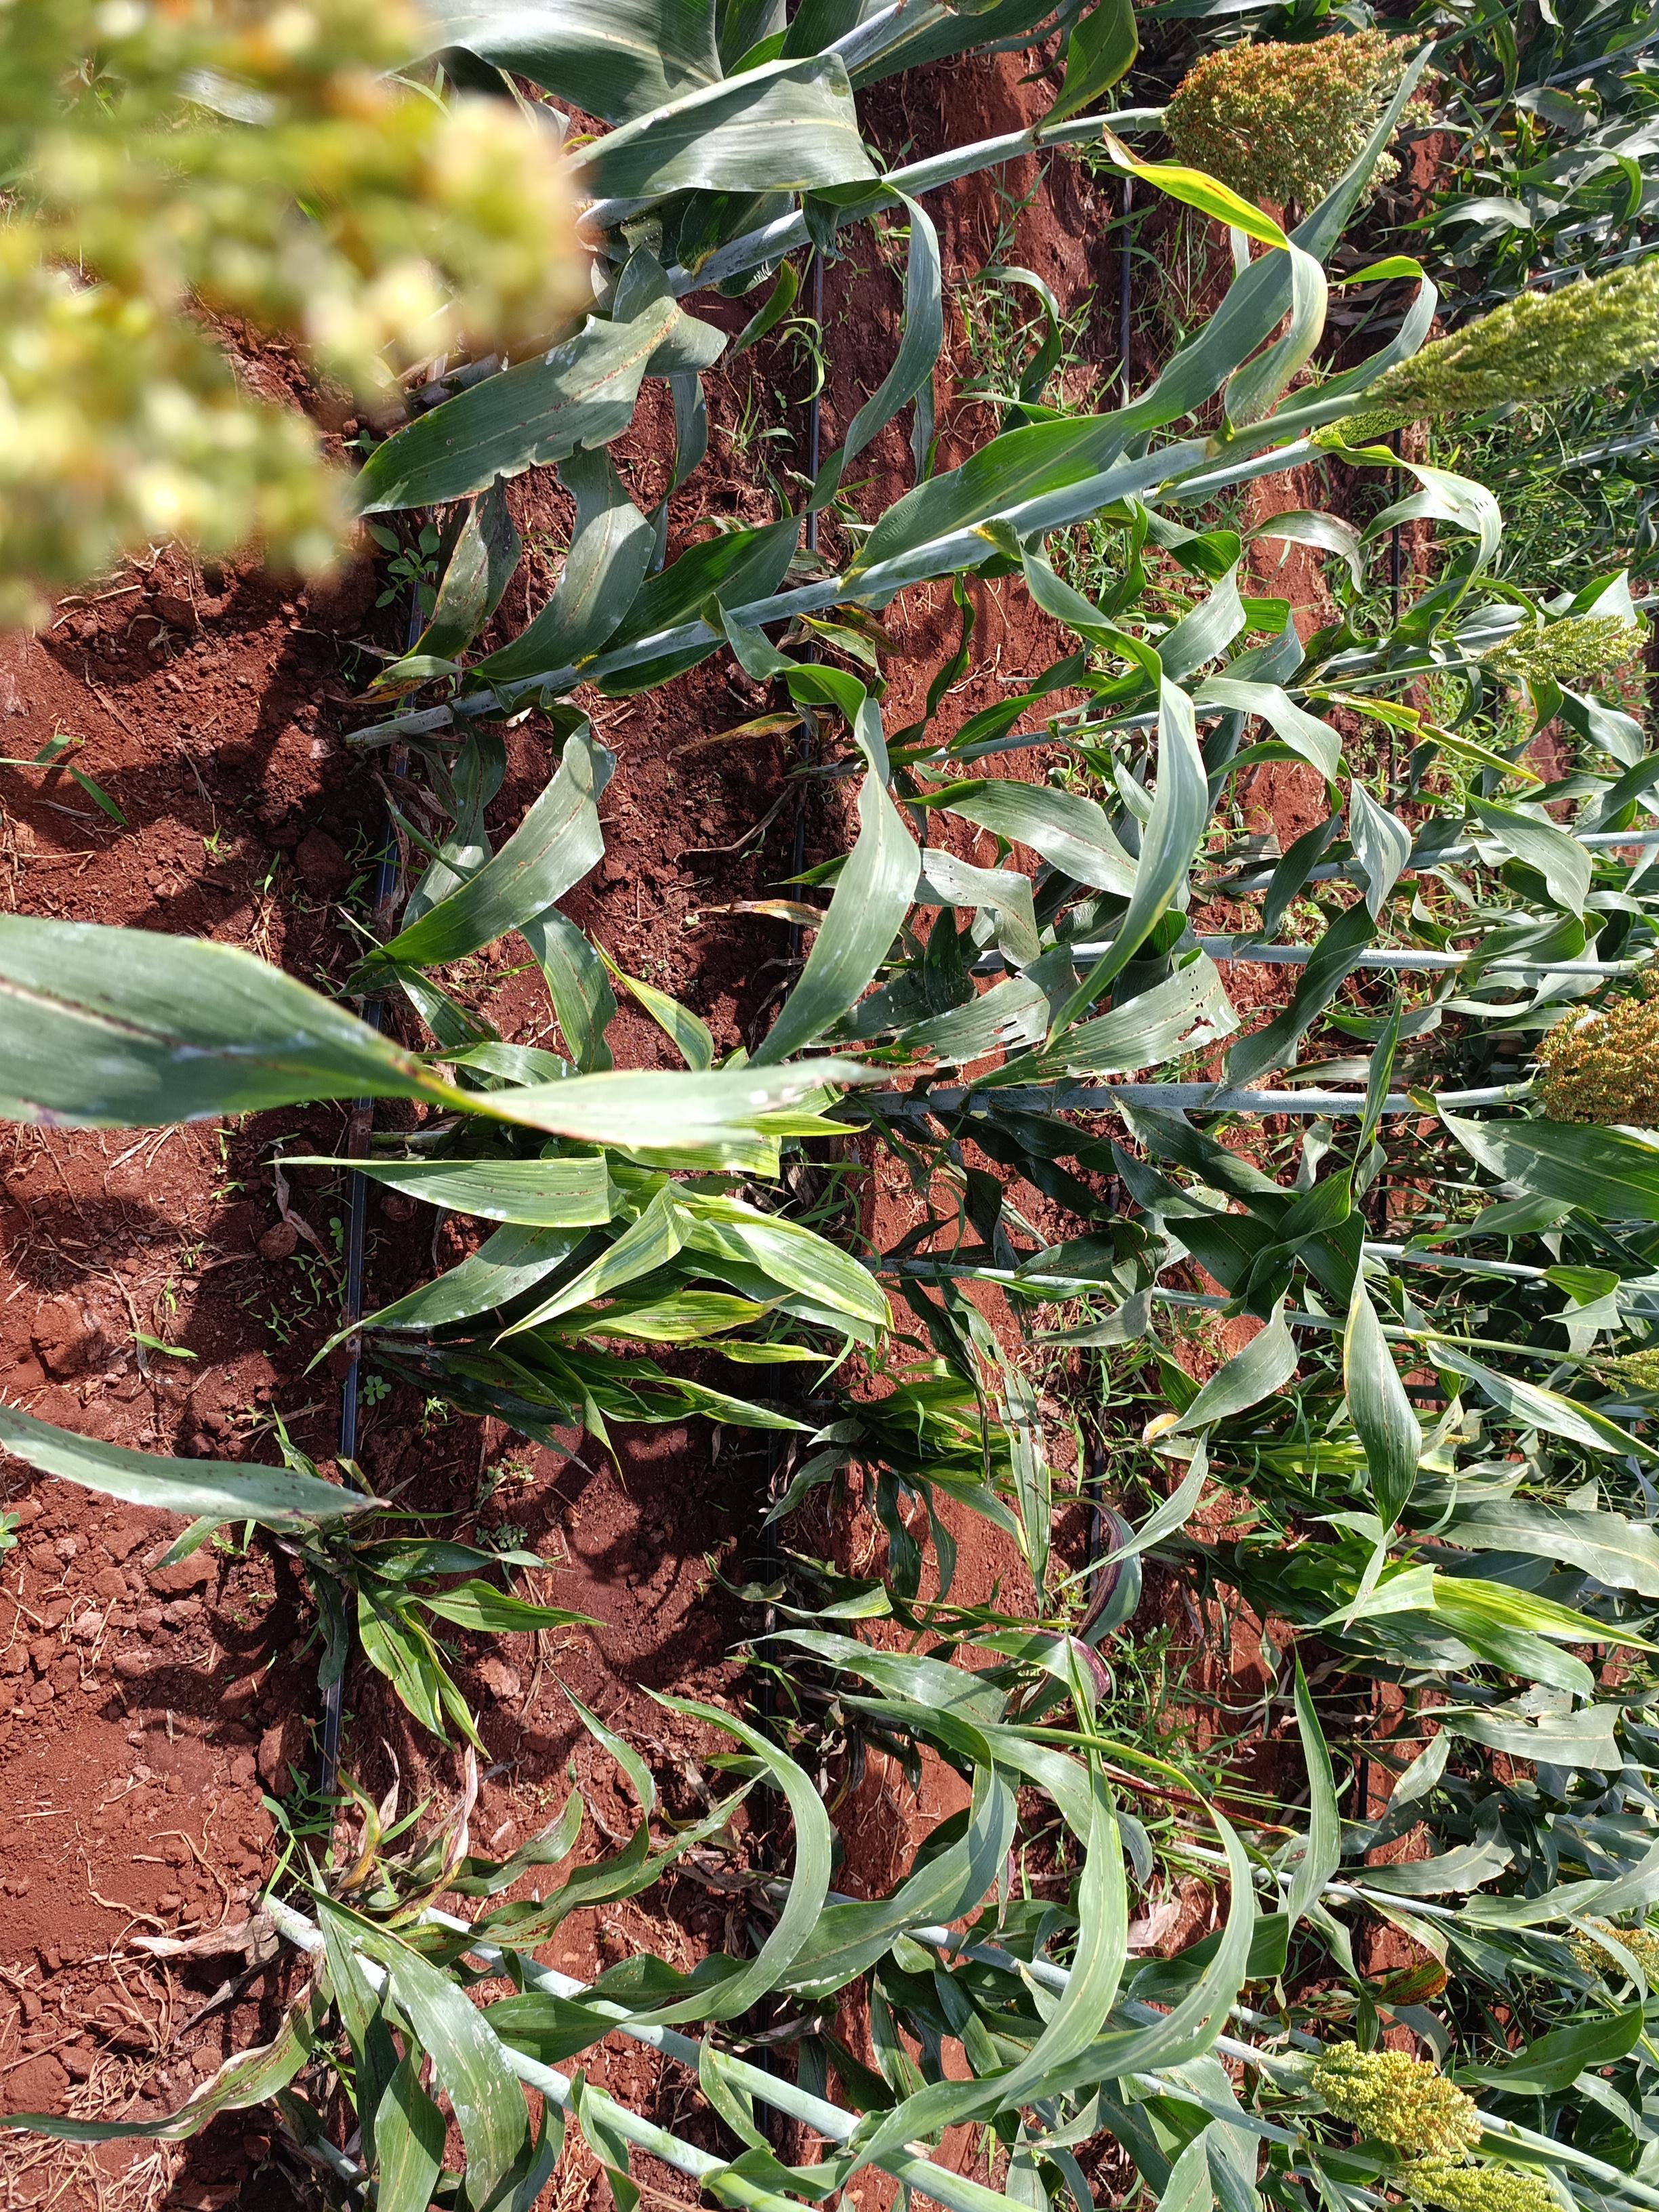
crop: sorghum
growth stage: flowering
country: Kenya
